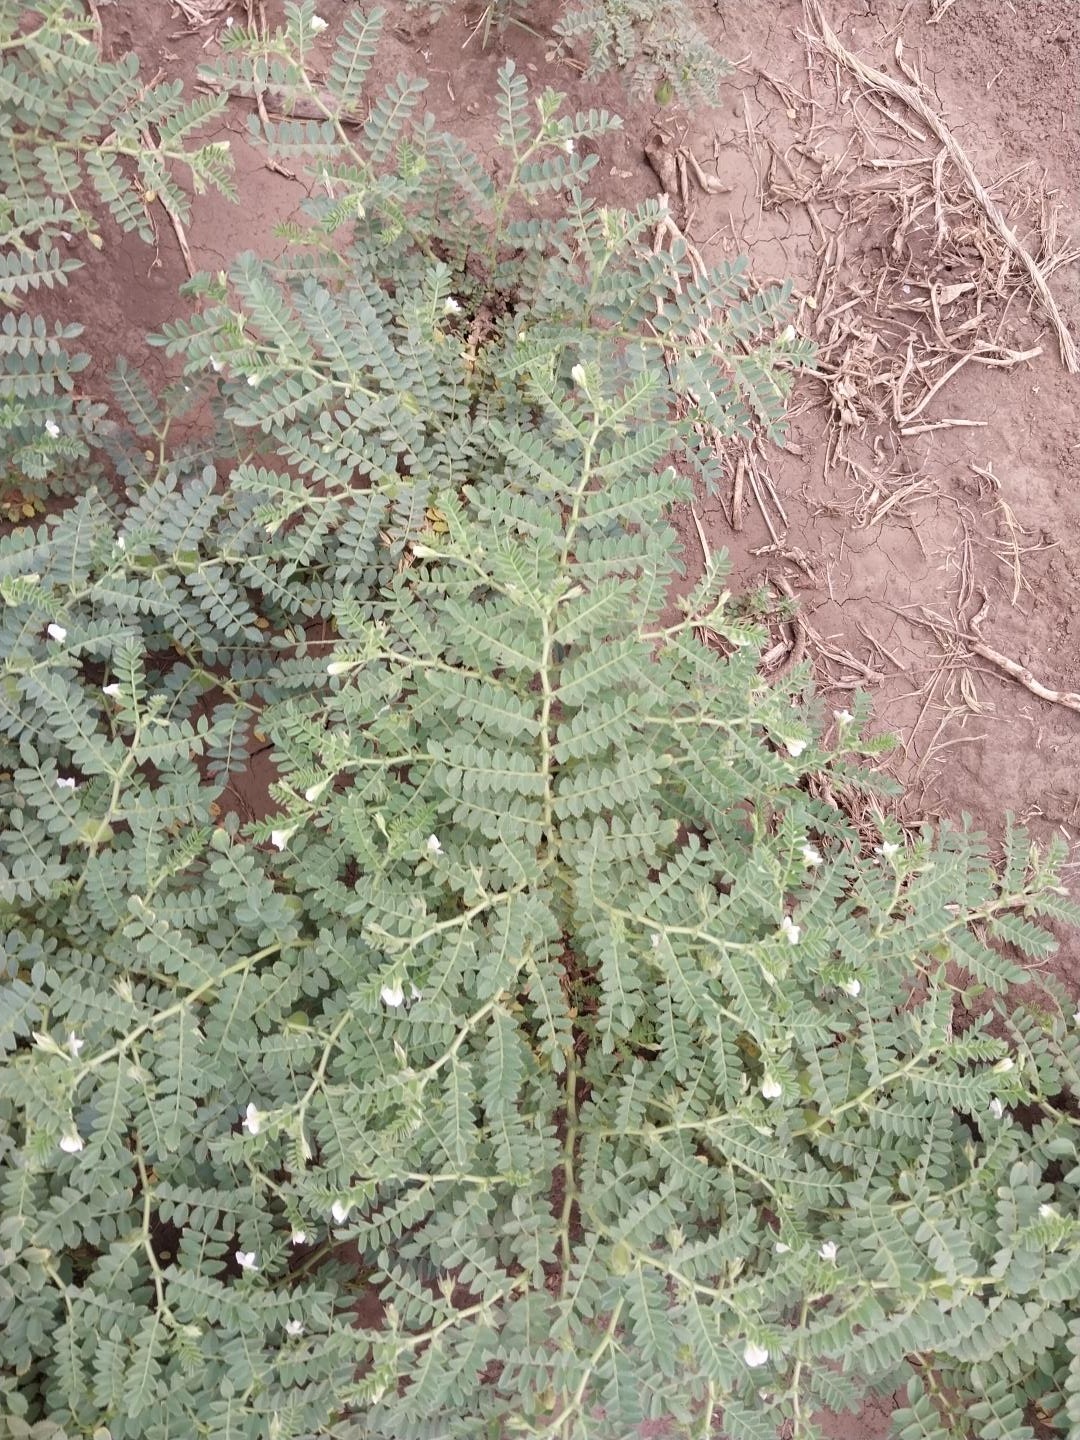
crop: chickpea
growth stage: development pod
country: Tanzania
